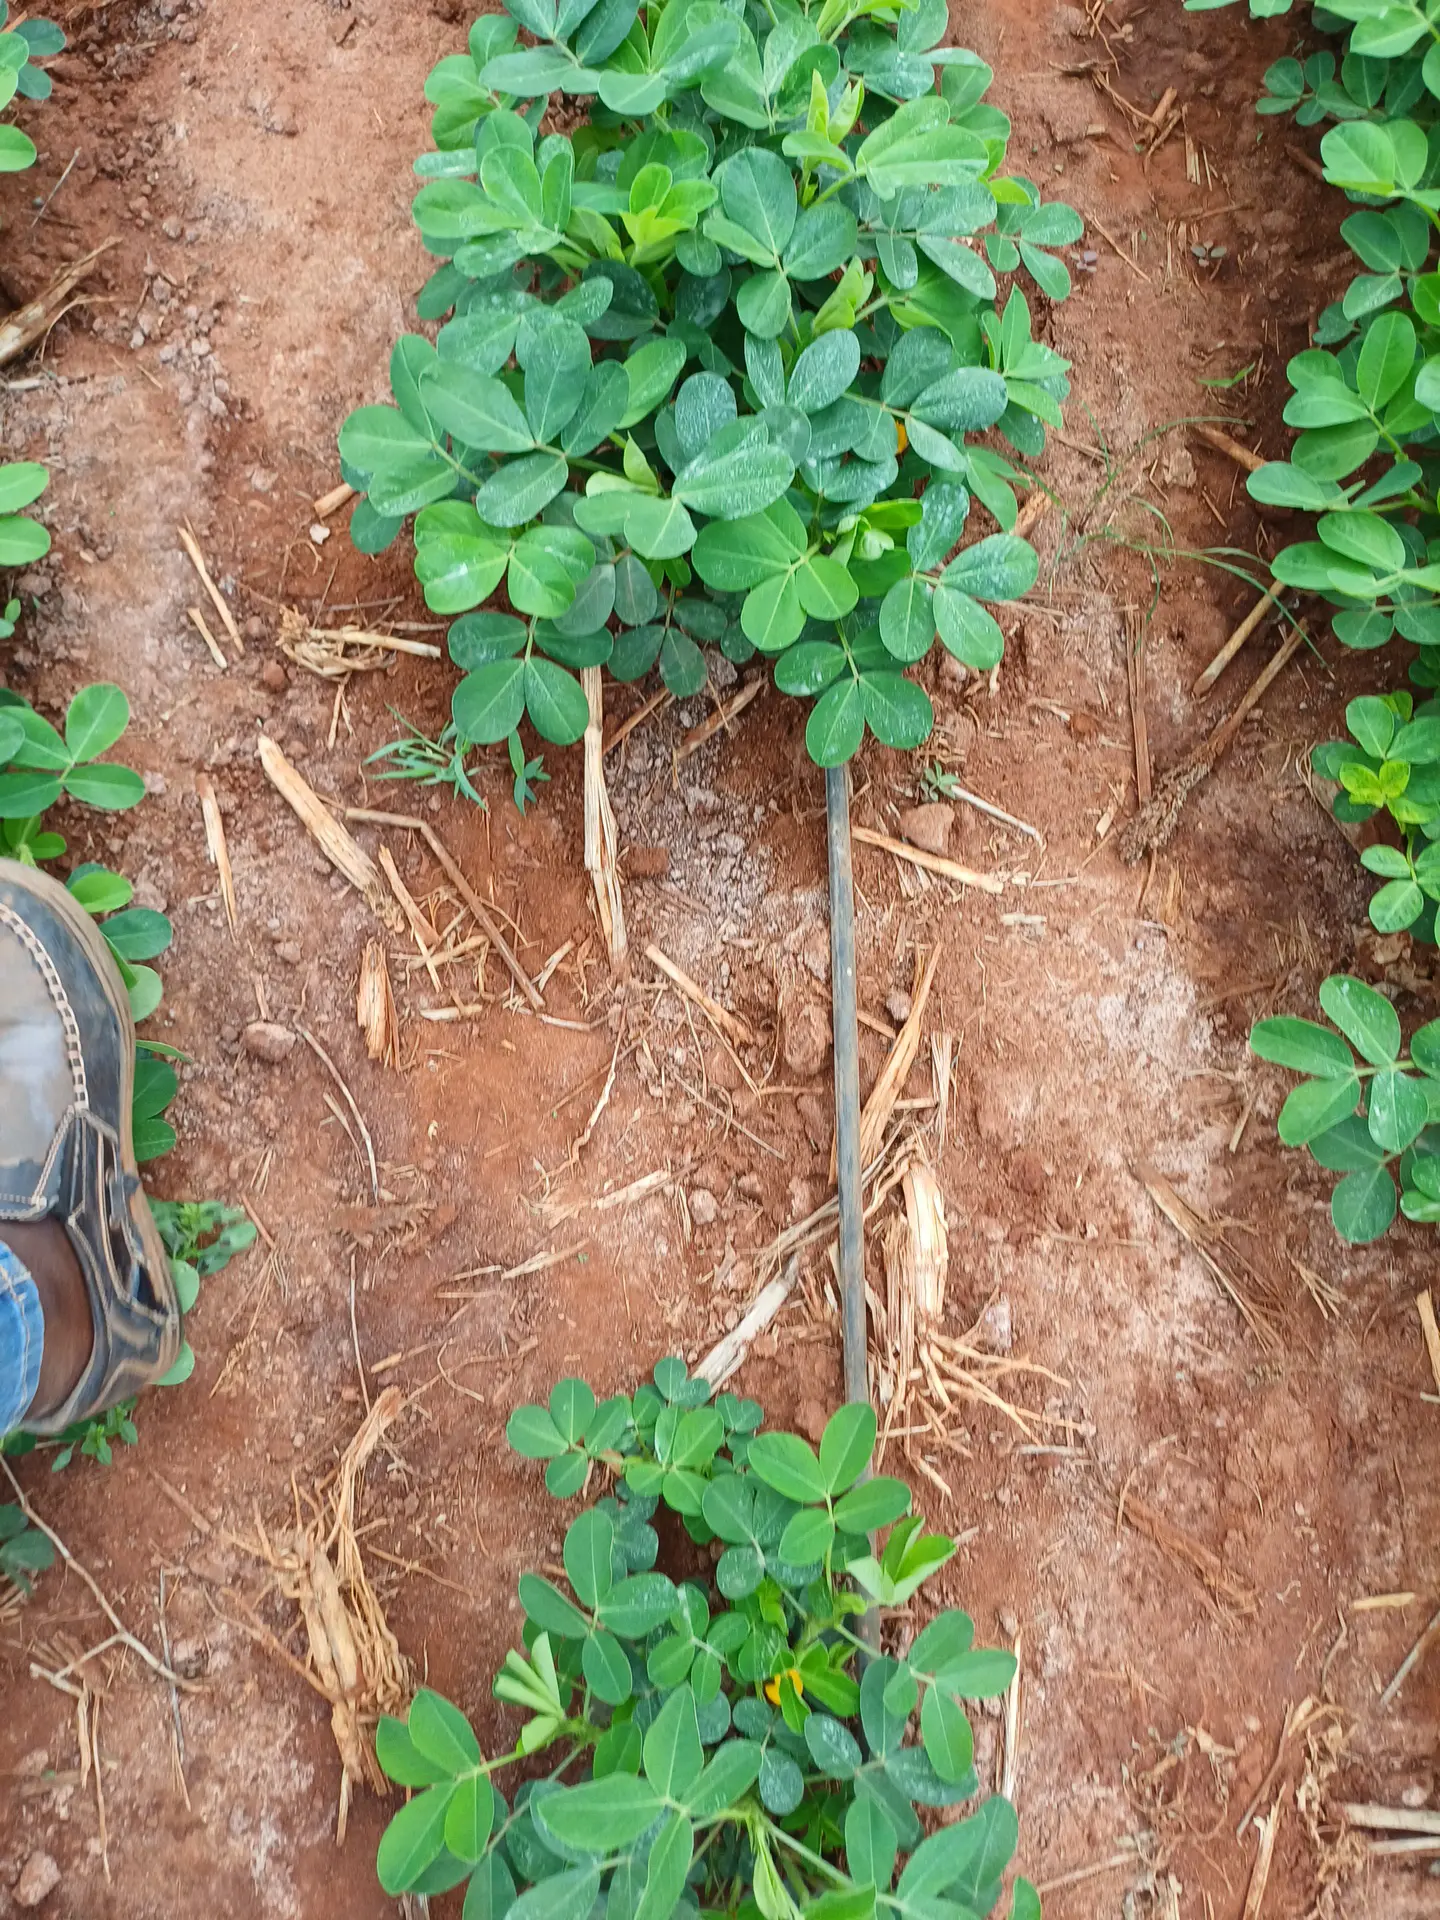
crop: groundnut
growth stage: flowering
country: Kenya
